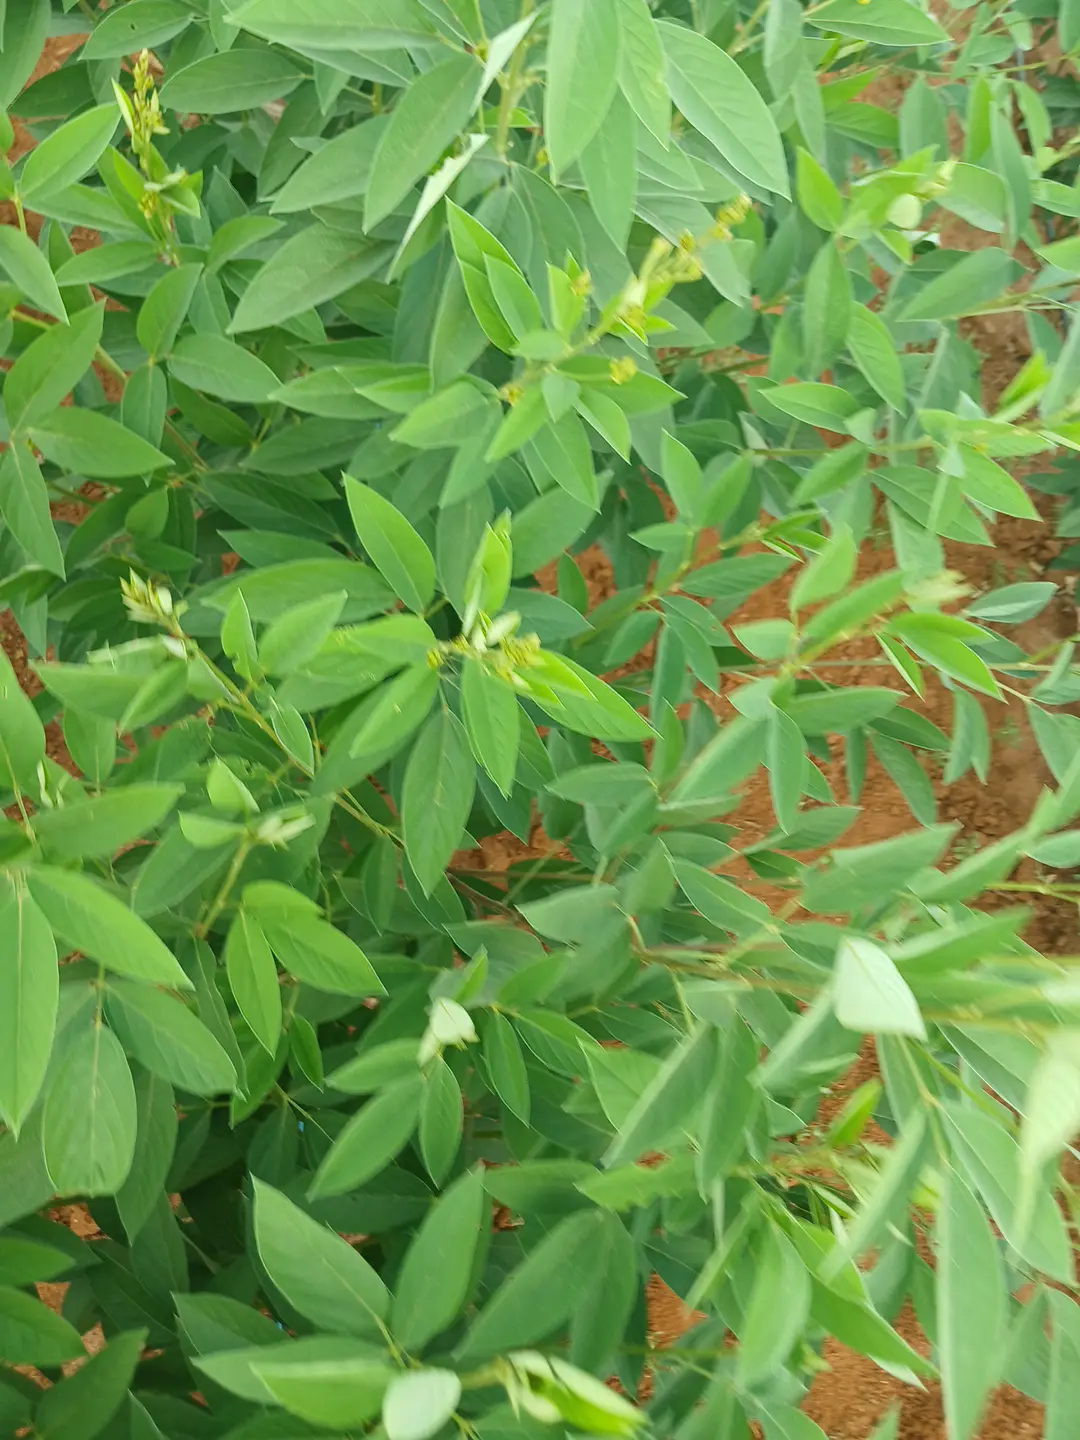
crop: pigeonpea
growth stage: vegetative
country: Kenya
